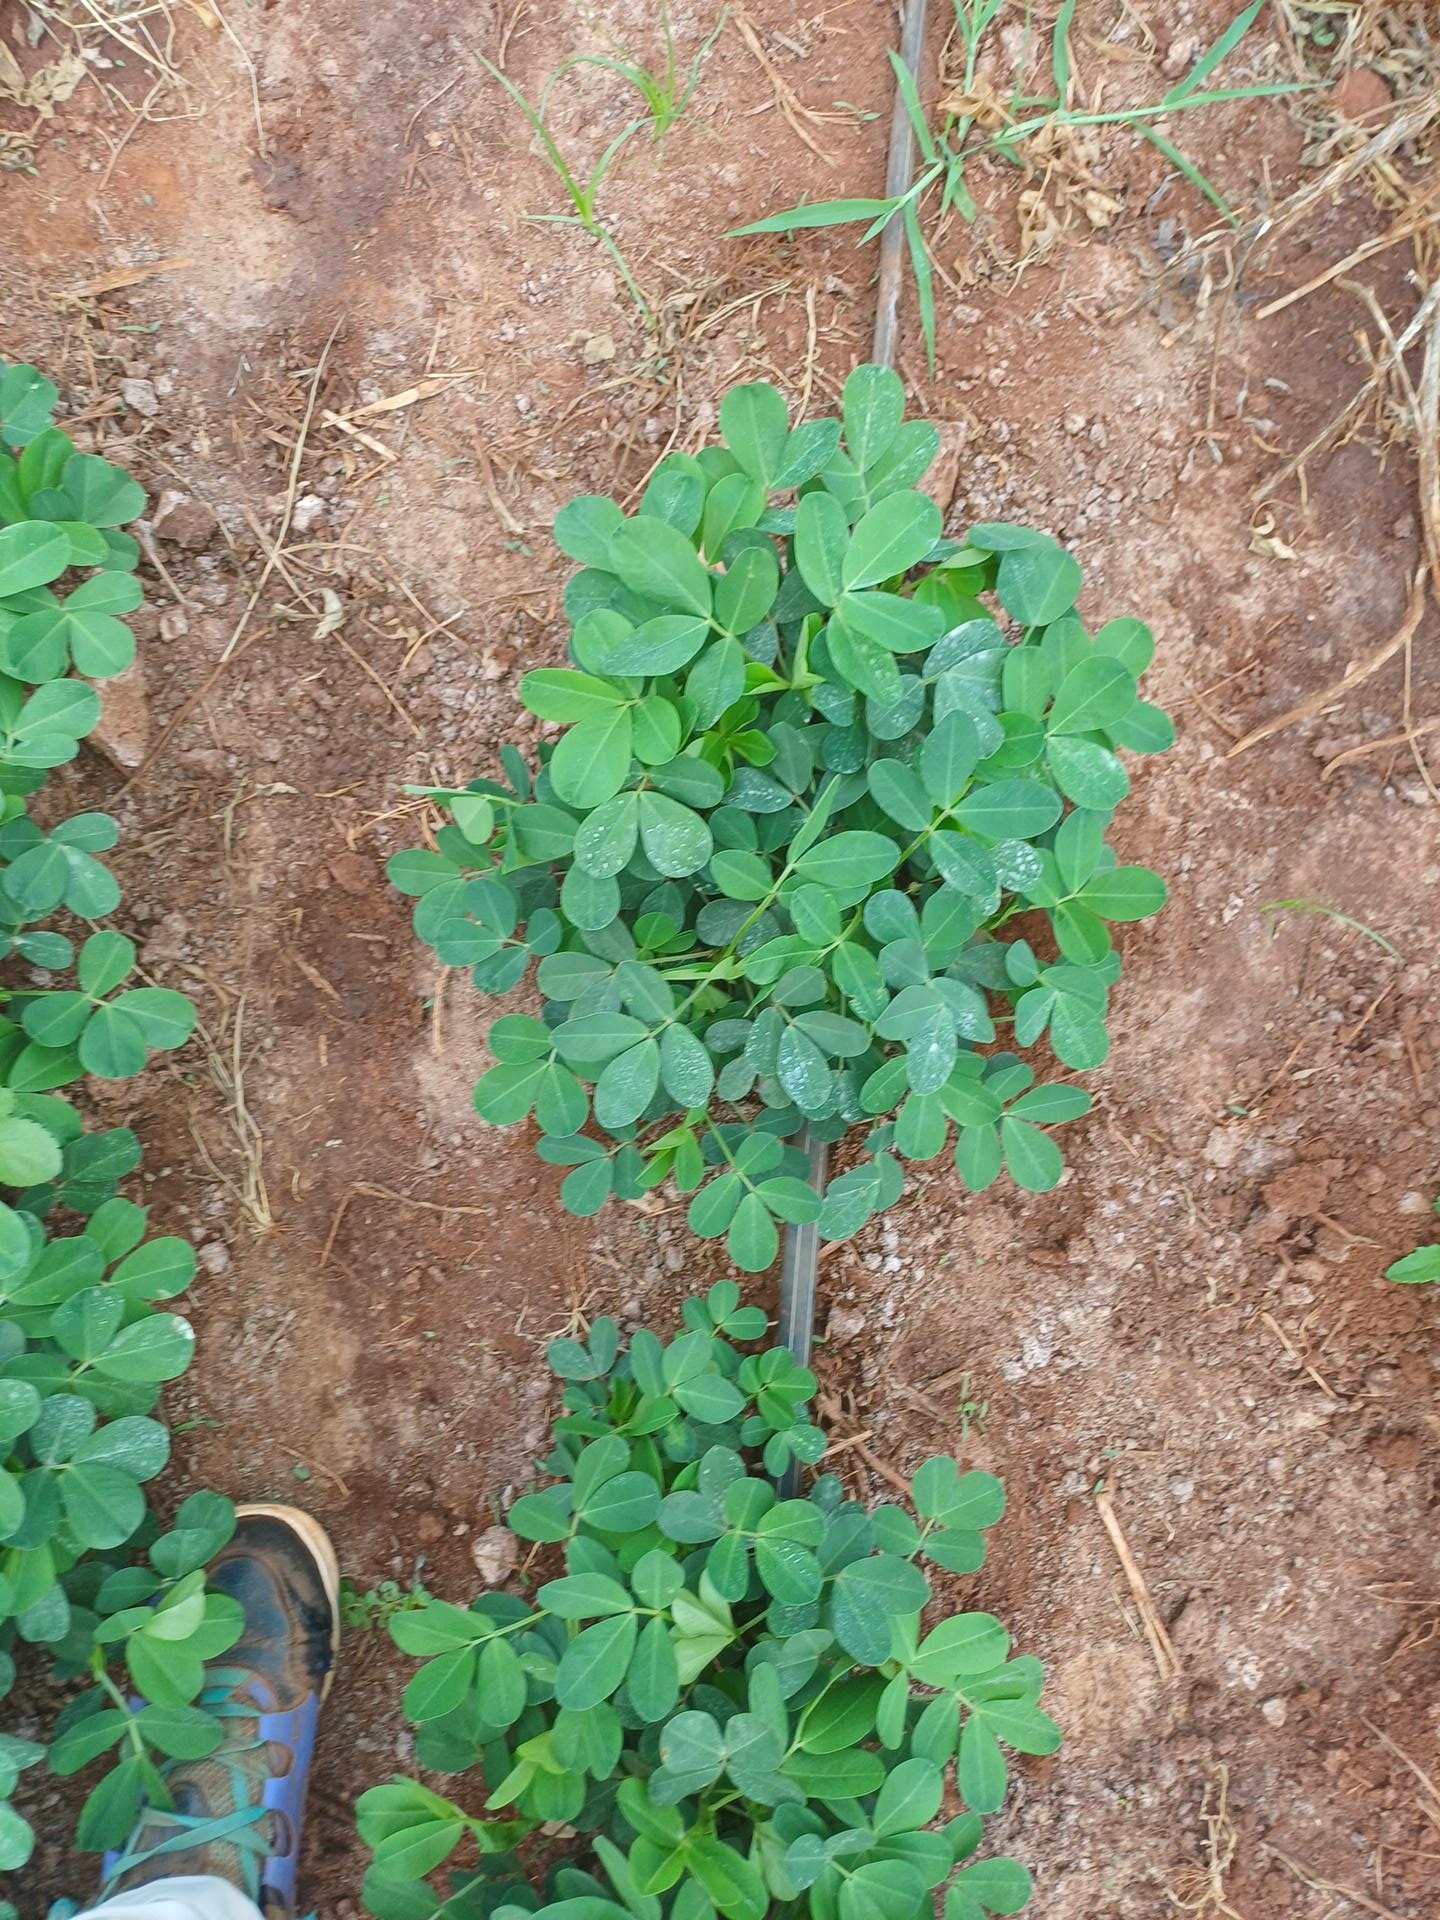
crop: groundnut
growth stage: vegetative
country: Kenya
